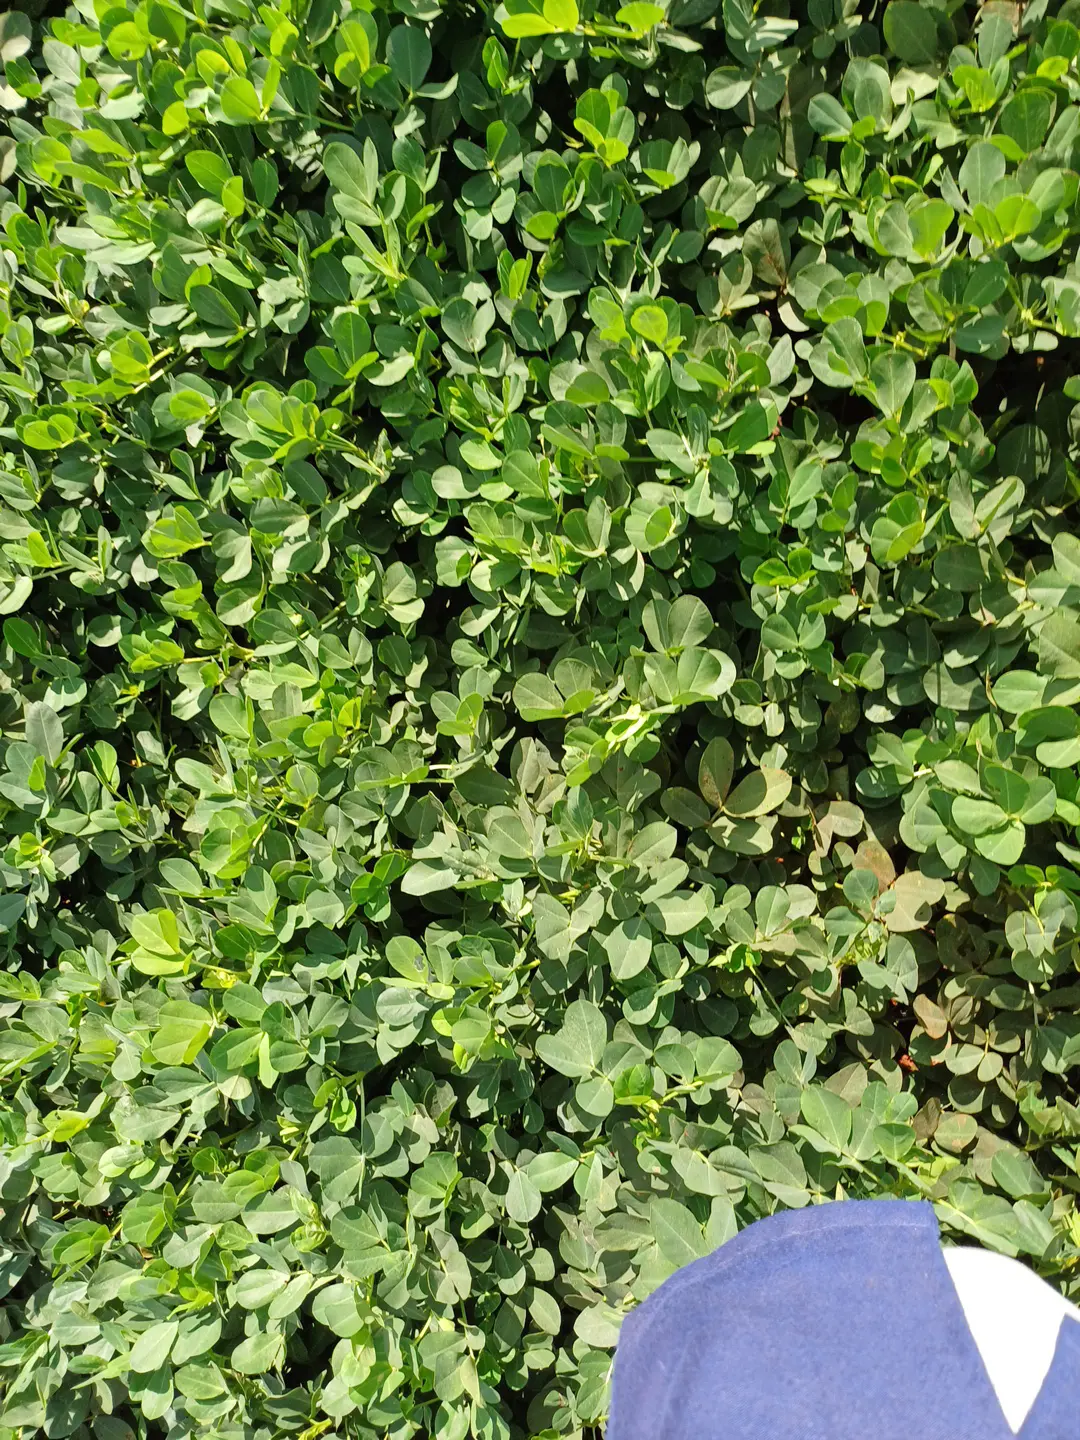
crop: groundnut
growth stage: pegging
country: Kenya
